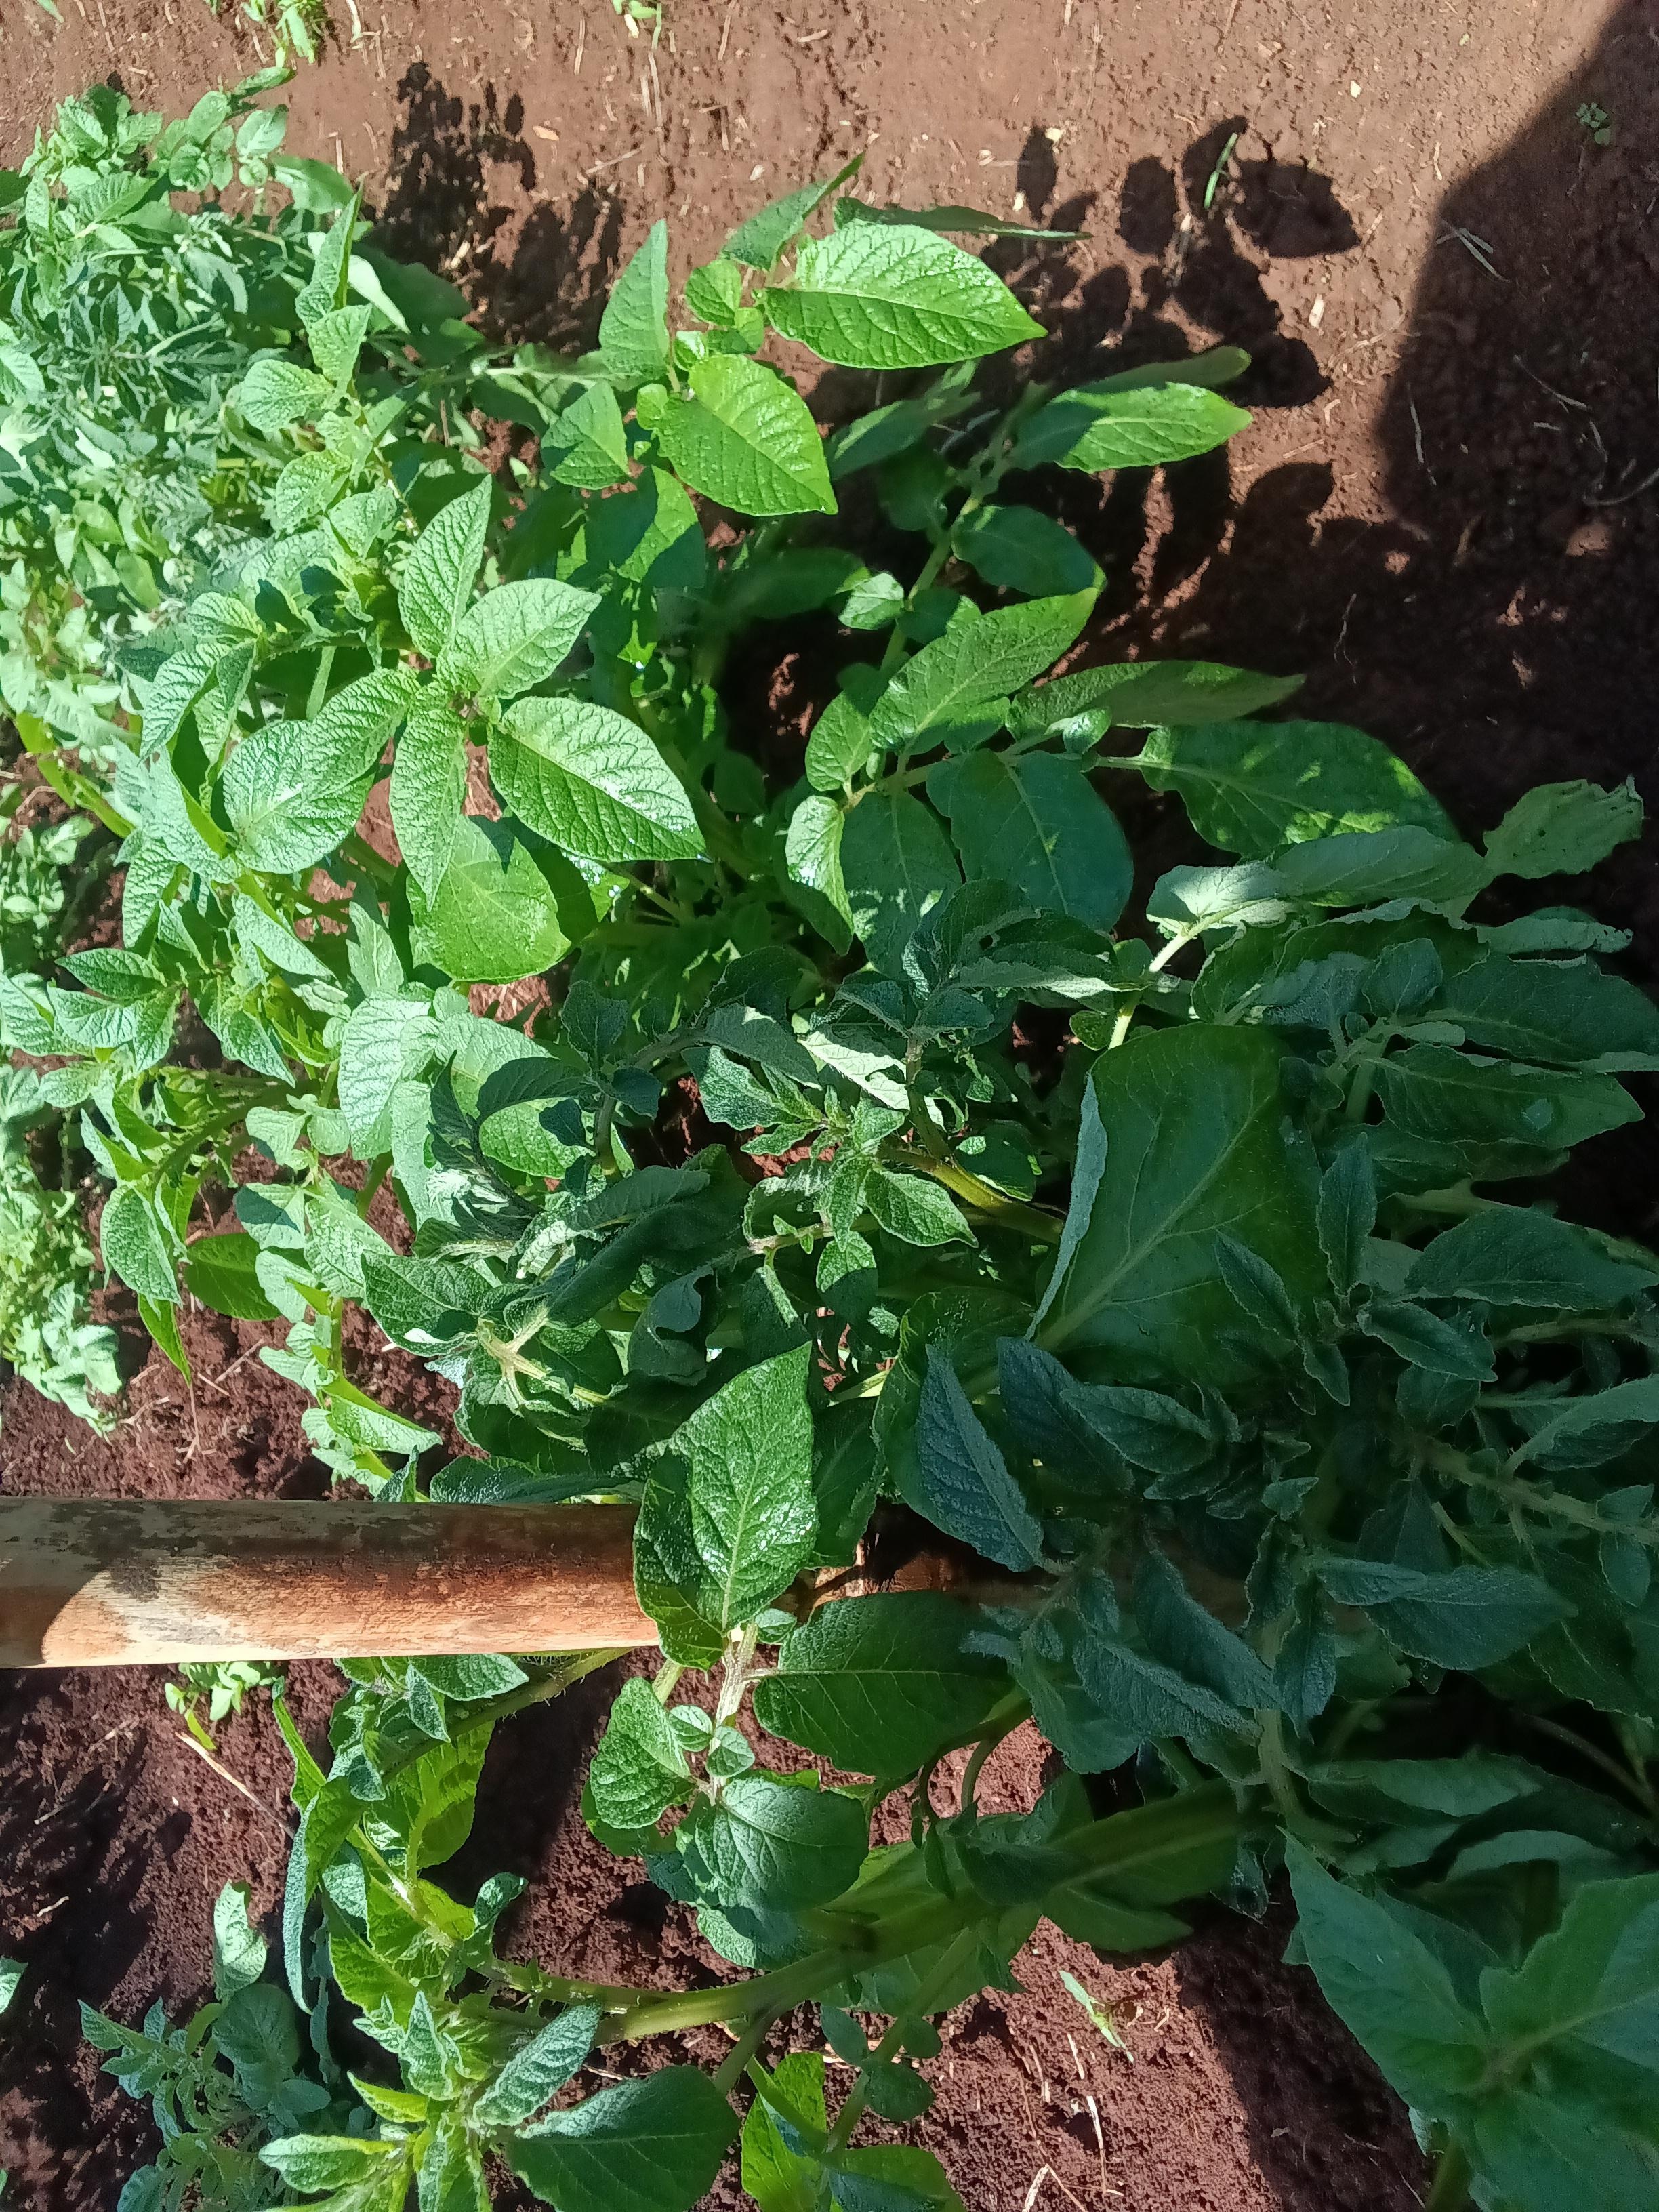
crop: potato
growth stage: vegetative
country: Kenya
